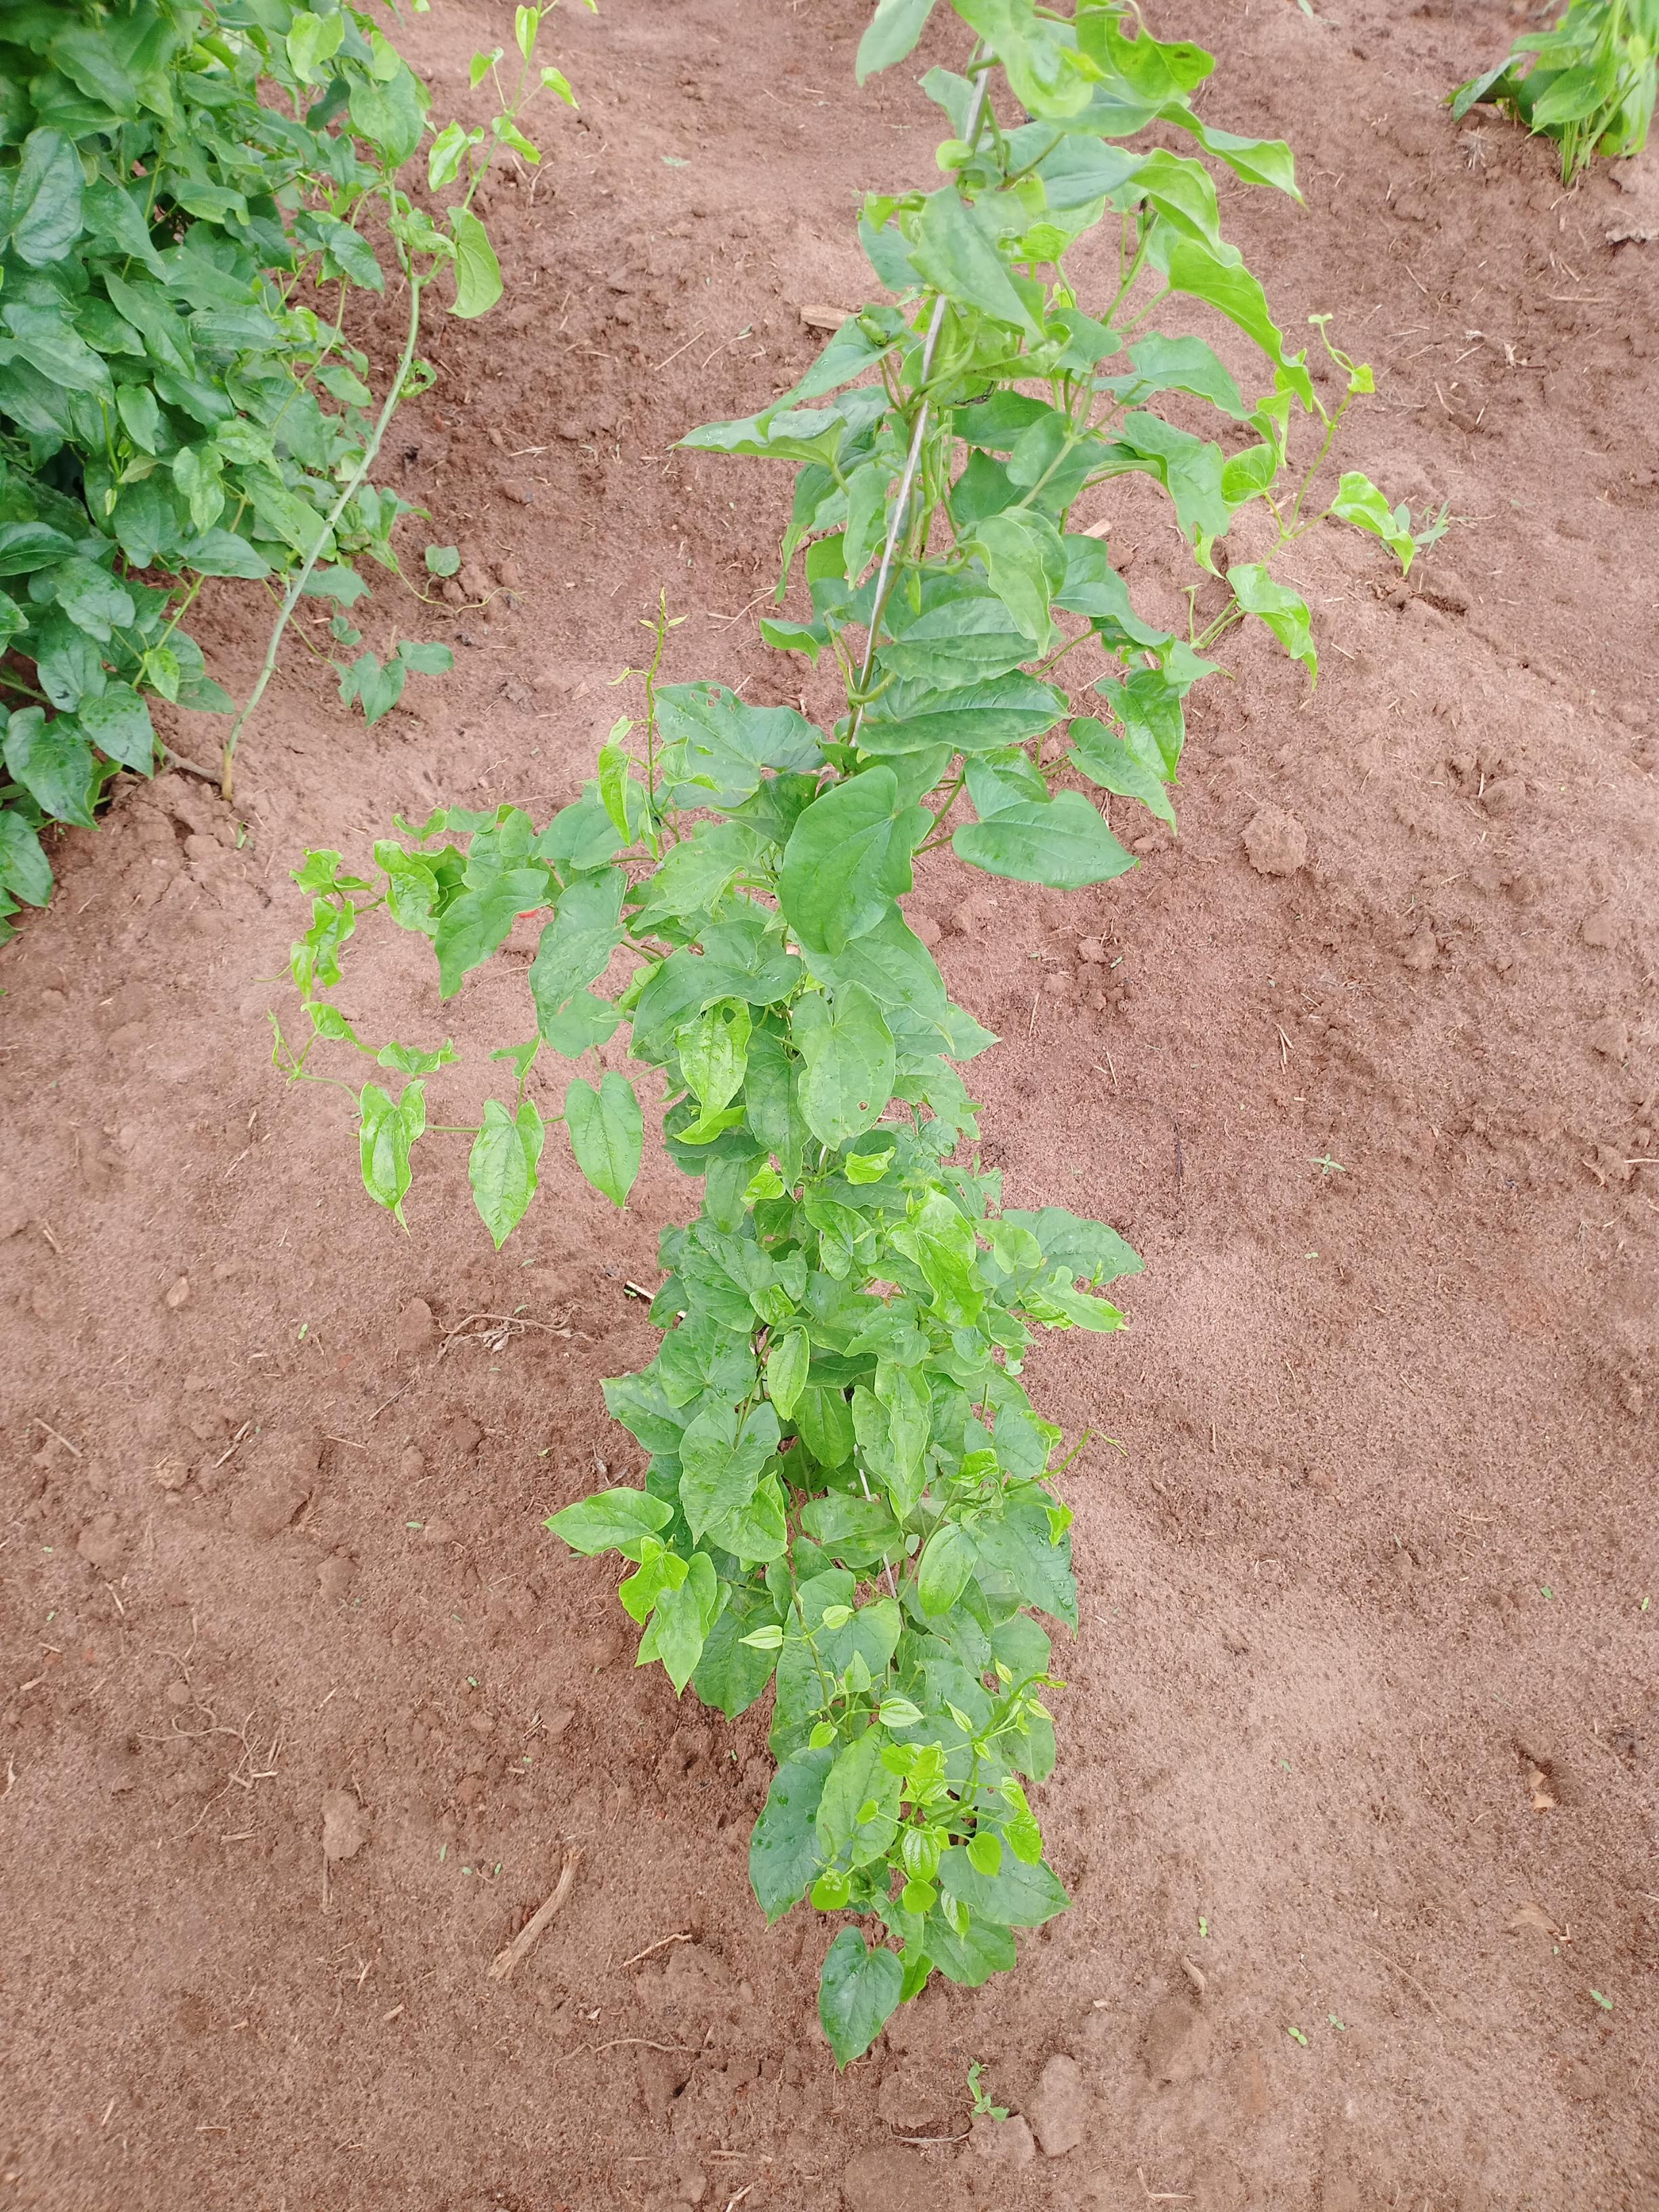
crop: yam
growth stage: vegetative
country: Nigeria
